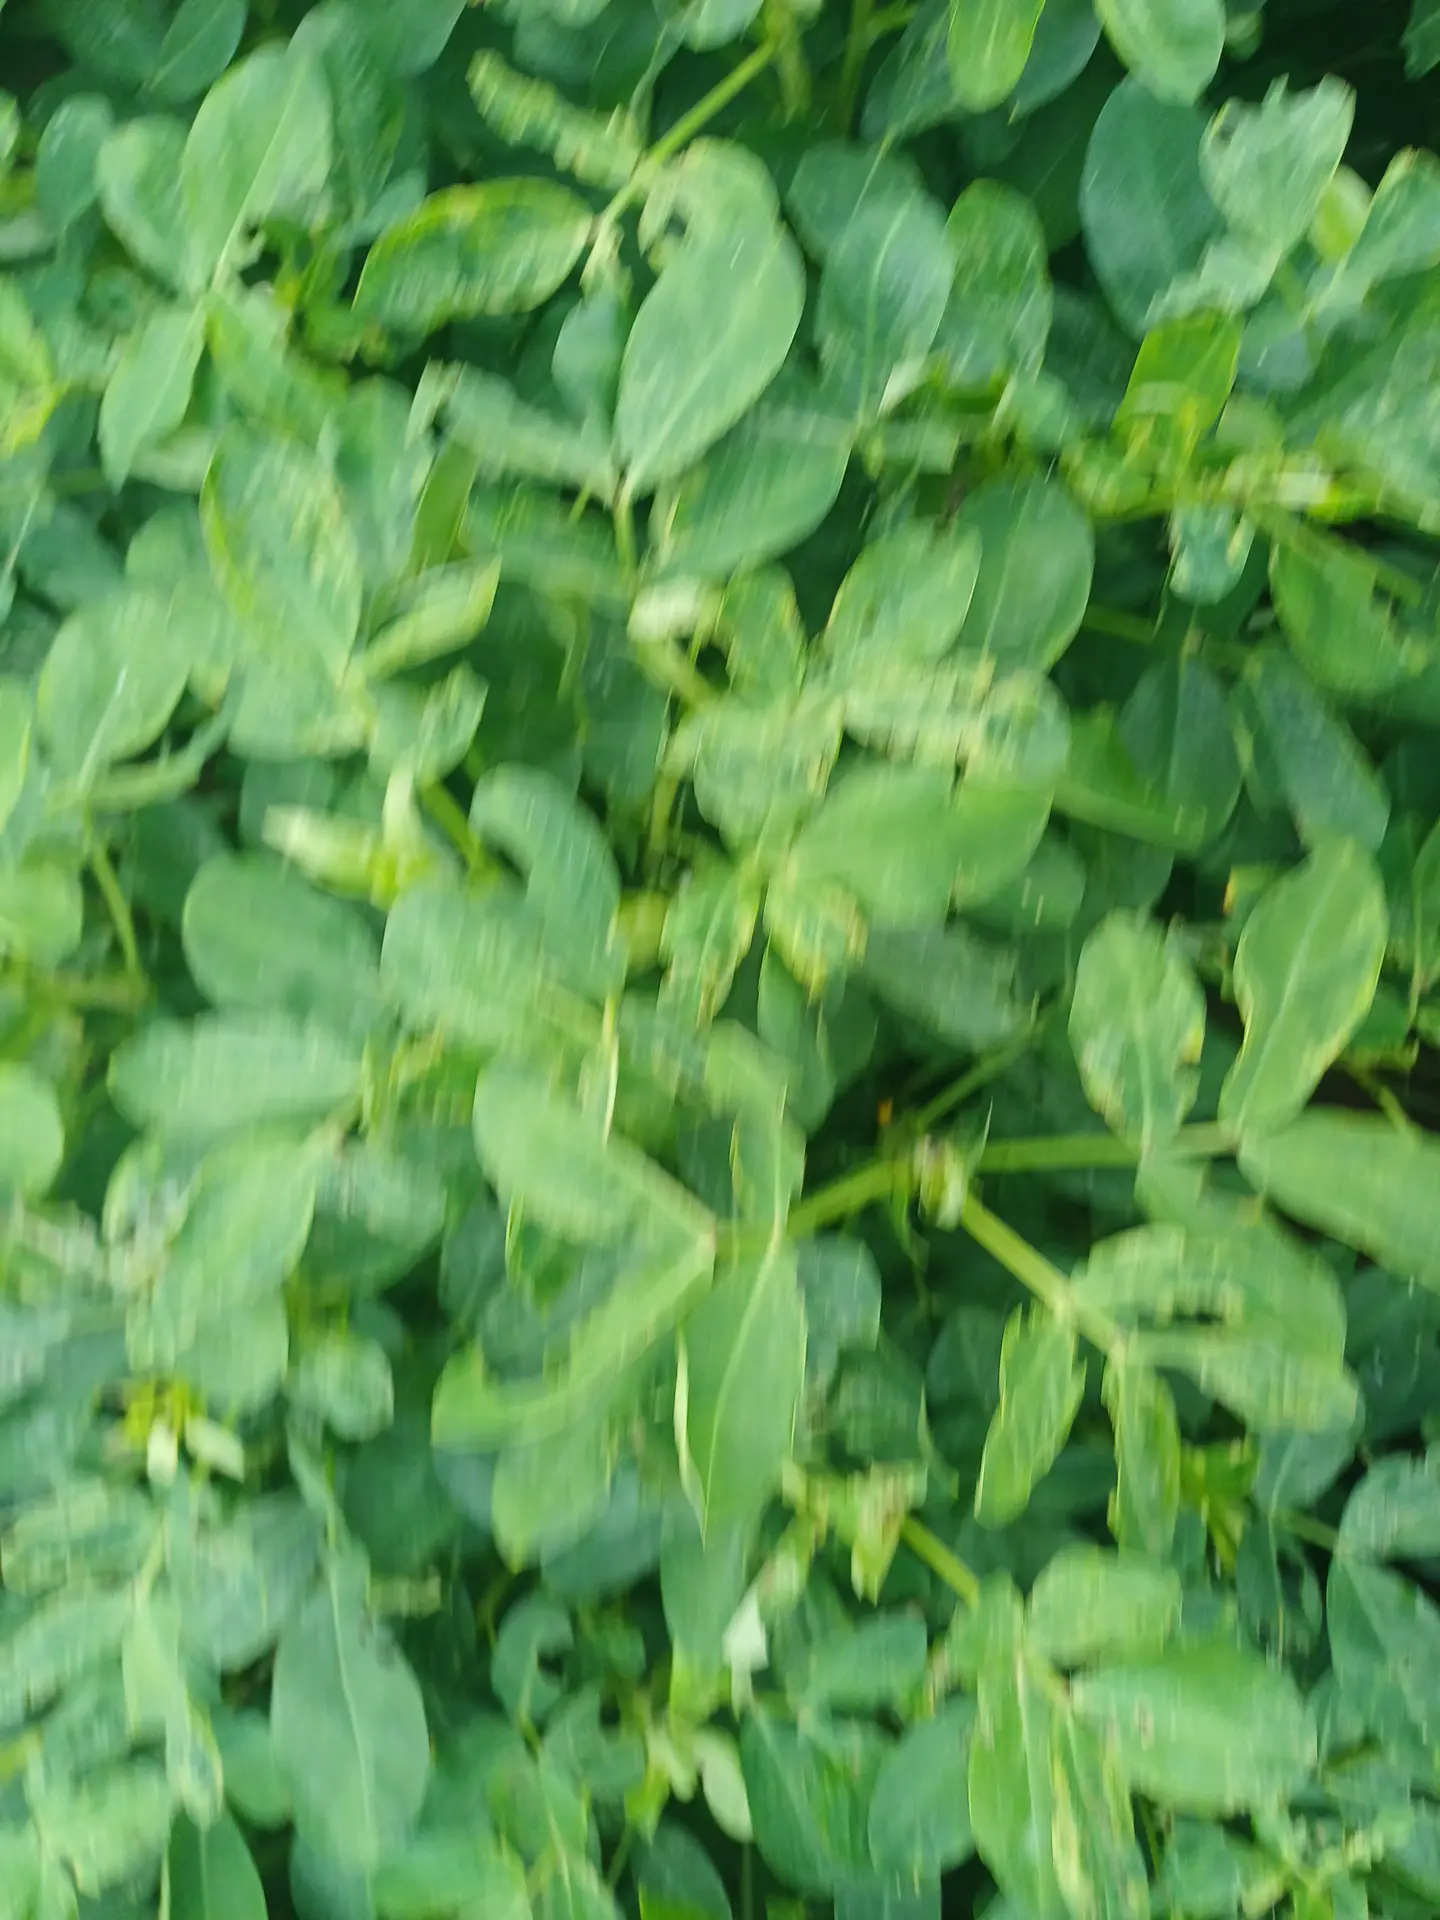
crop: groundnut
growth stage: pegging
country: Kenya
